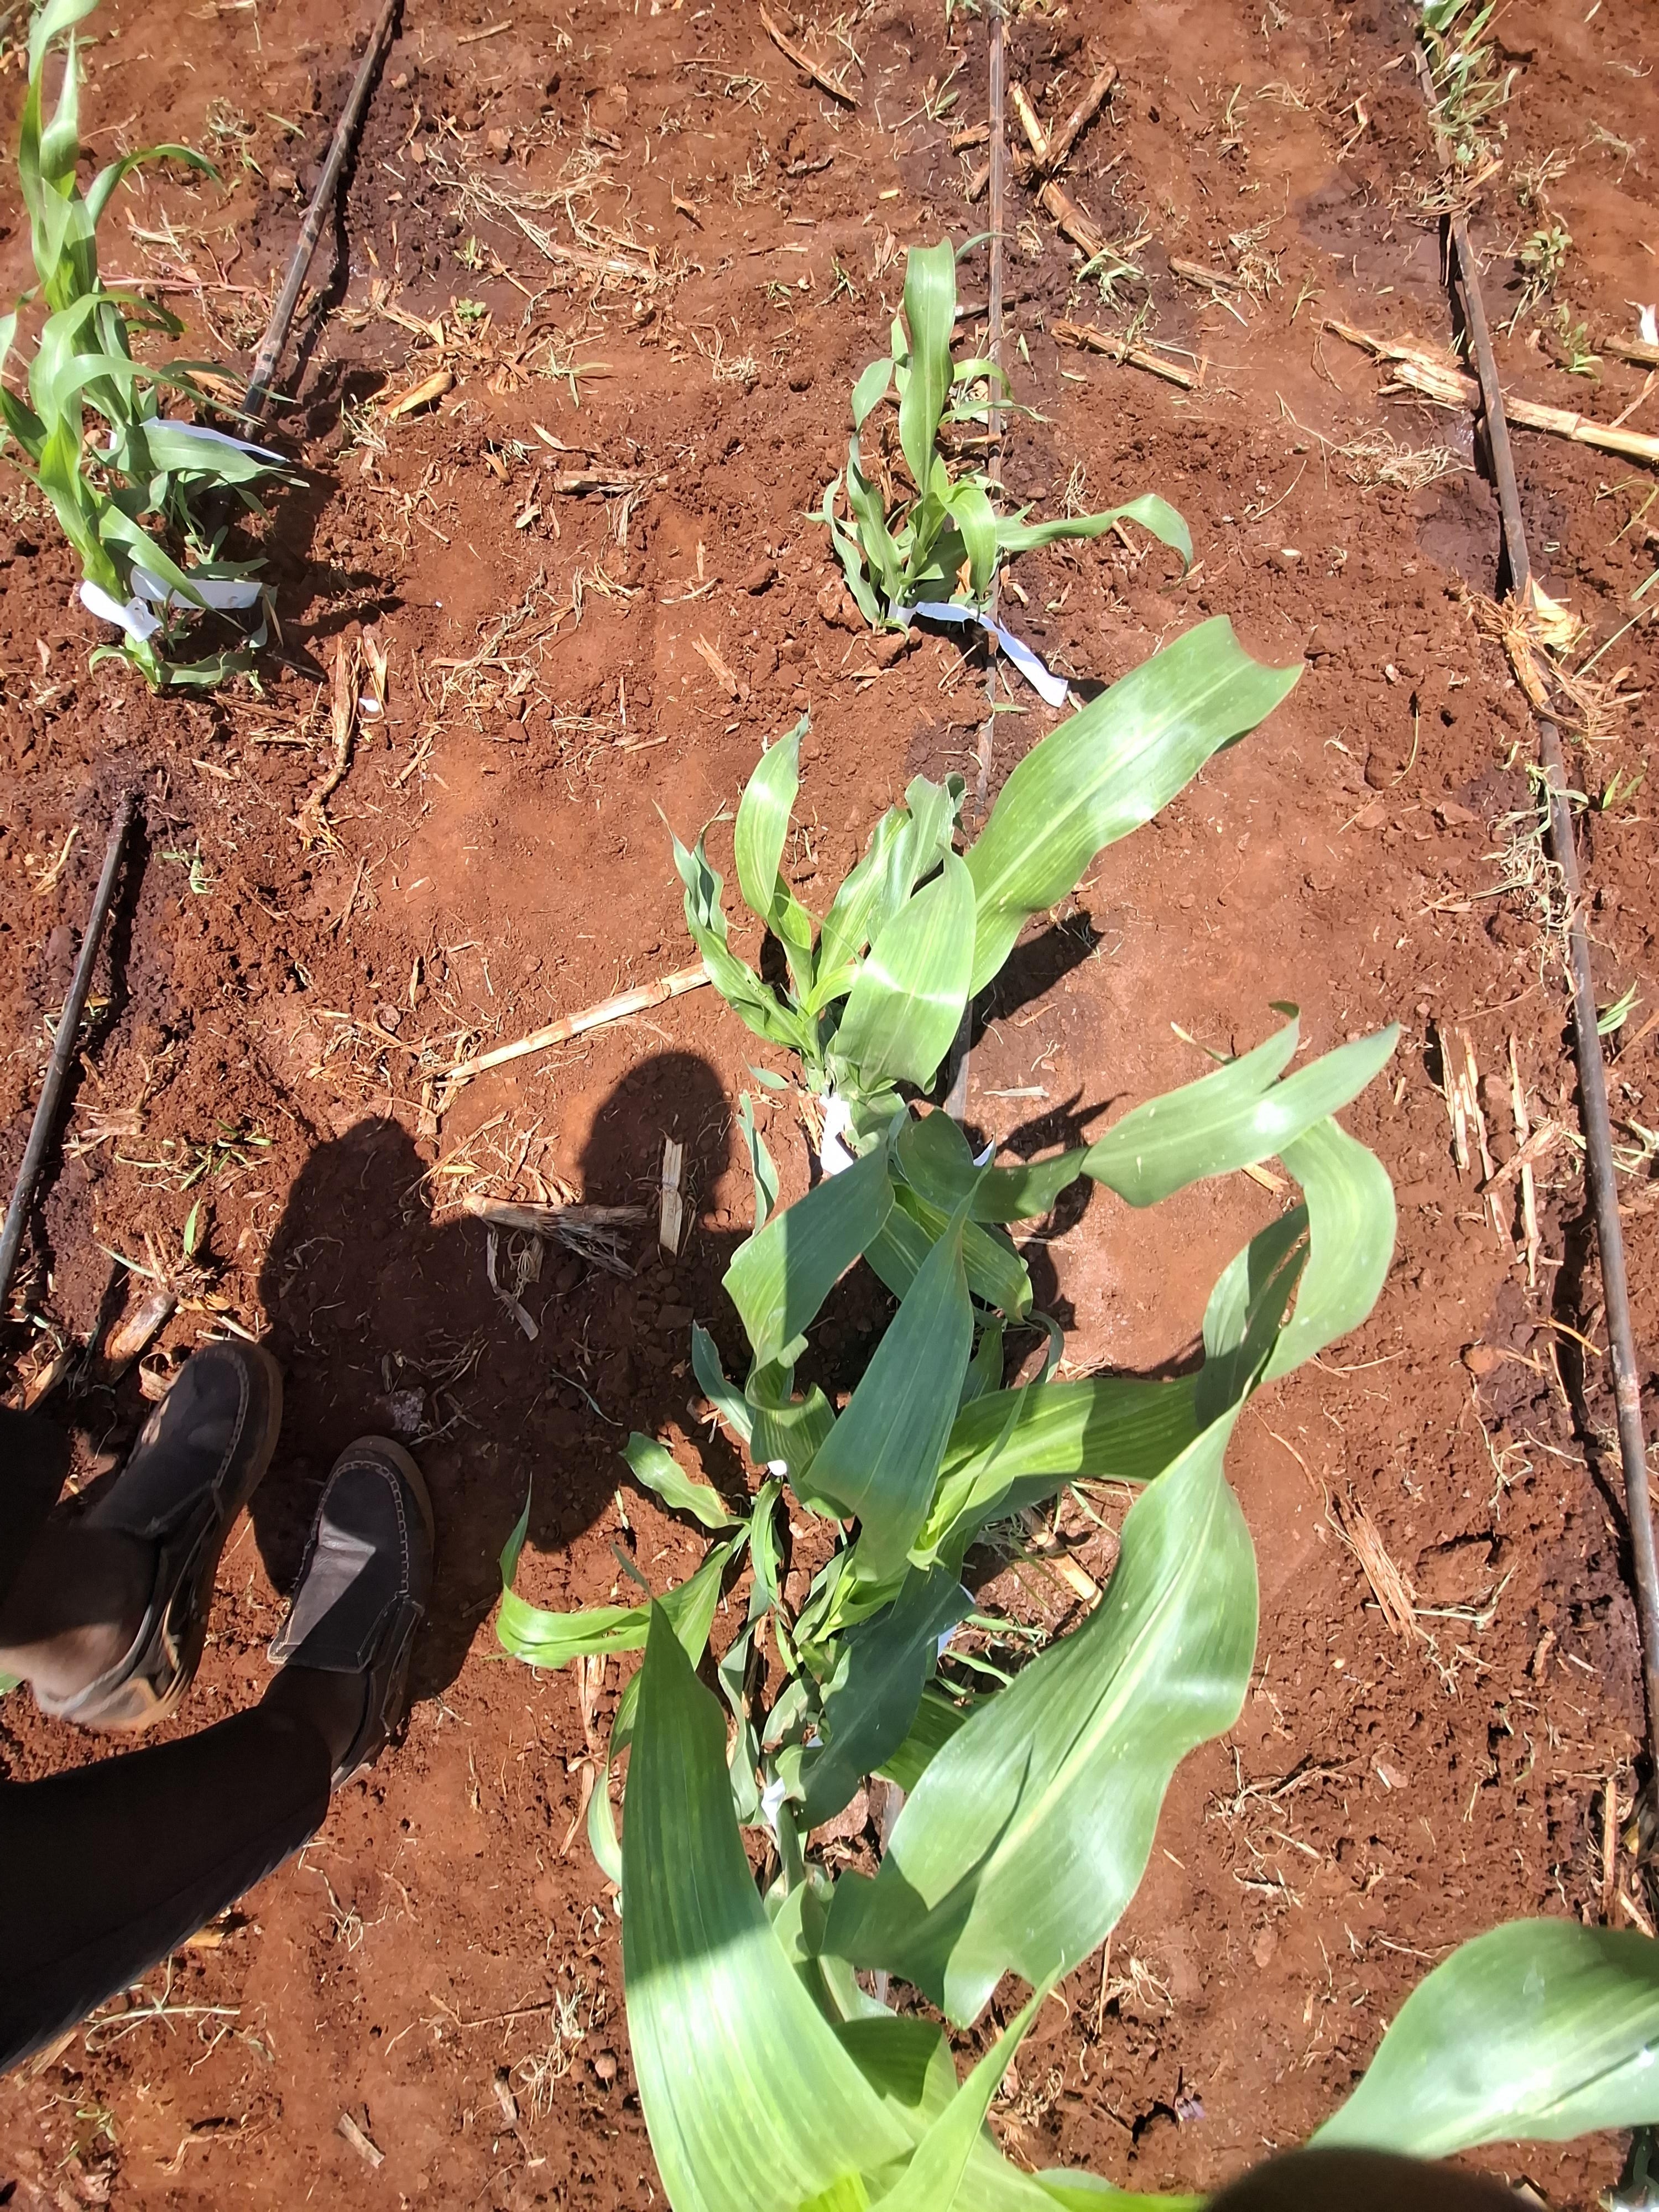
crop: sorghum
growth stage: vegetative
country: Kenya
